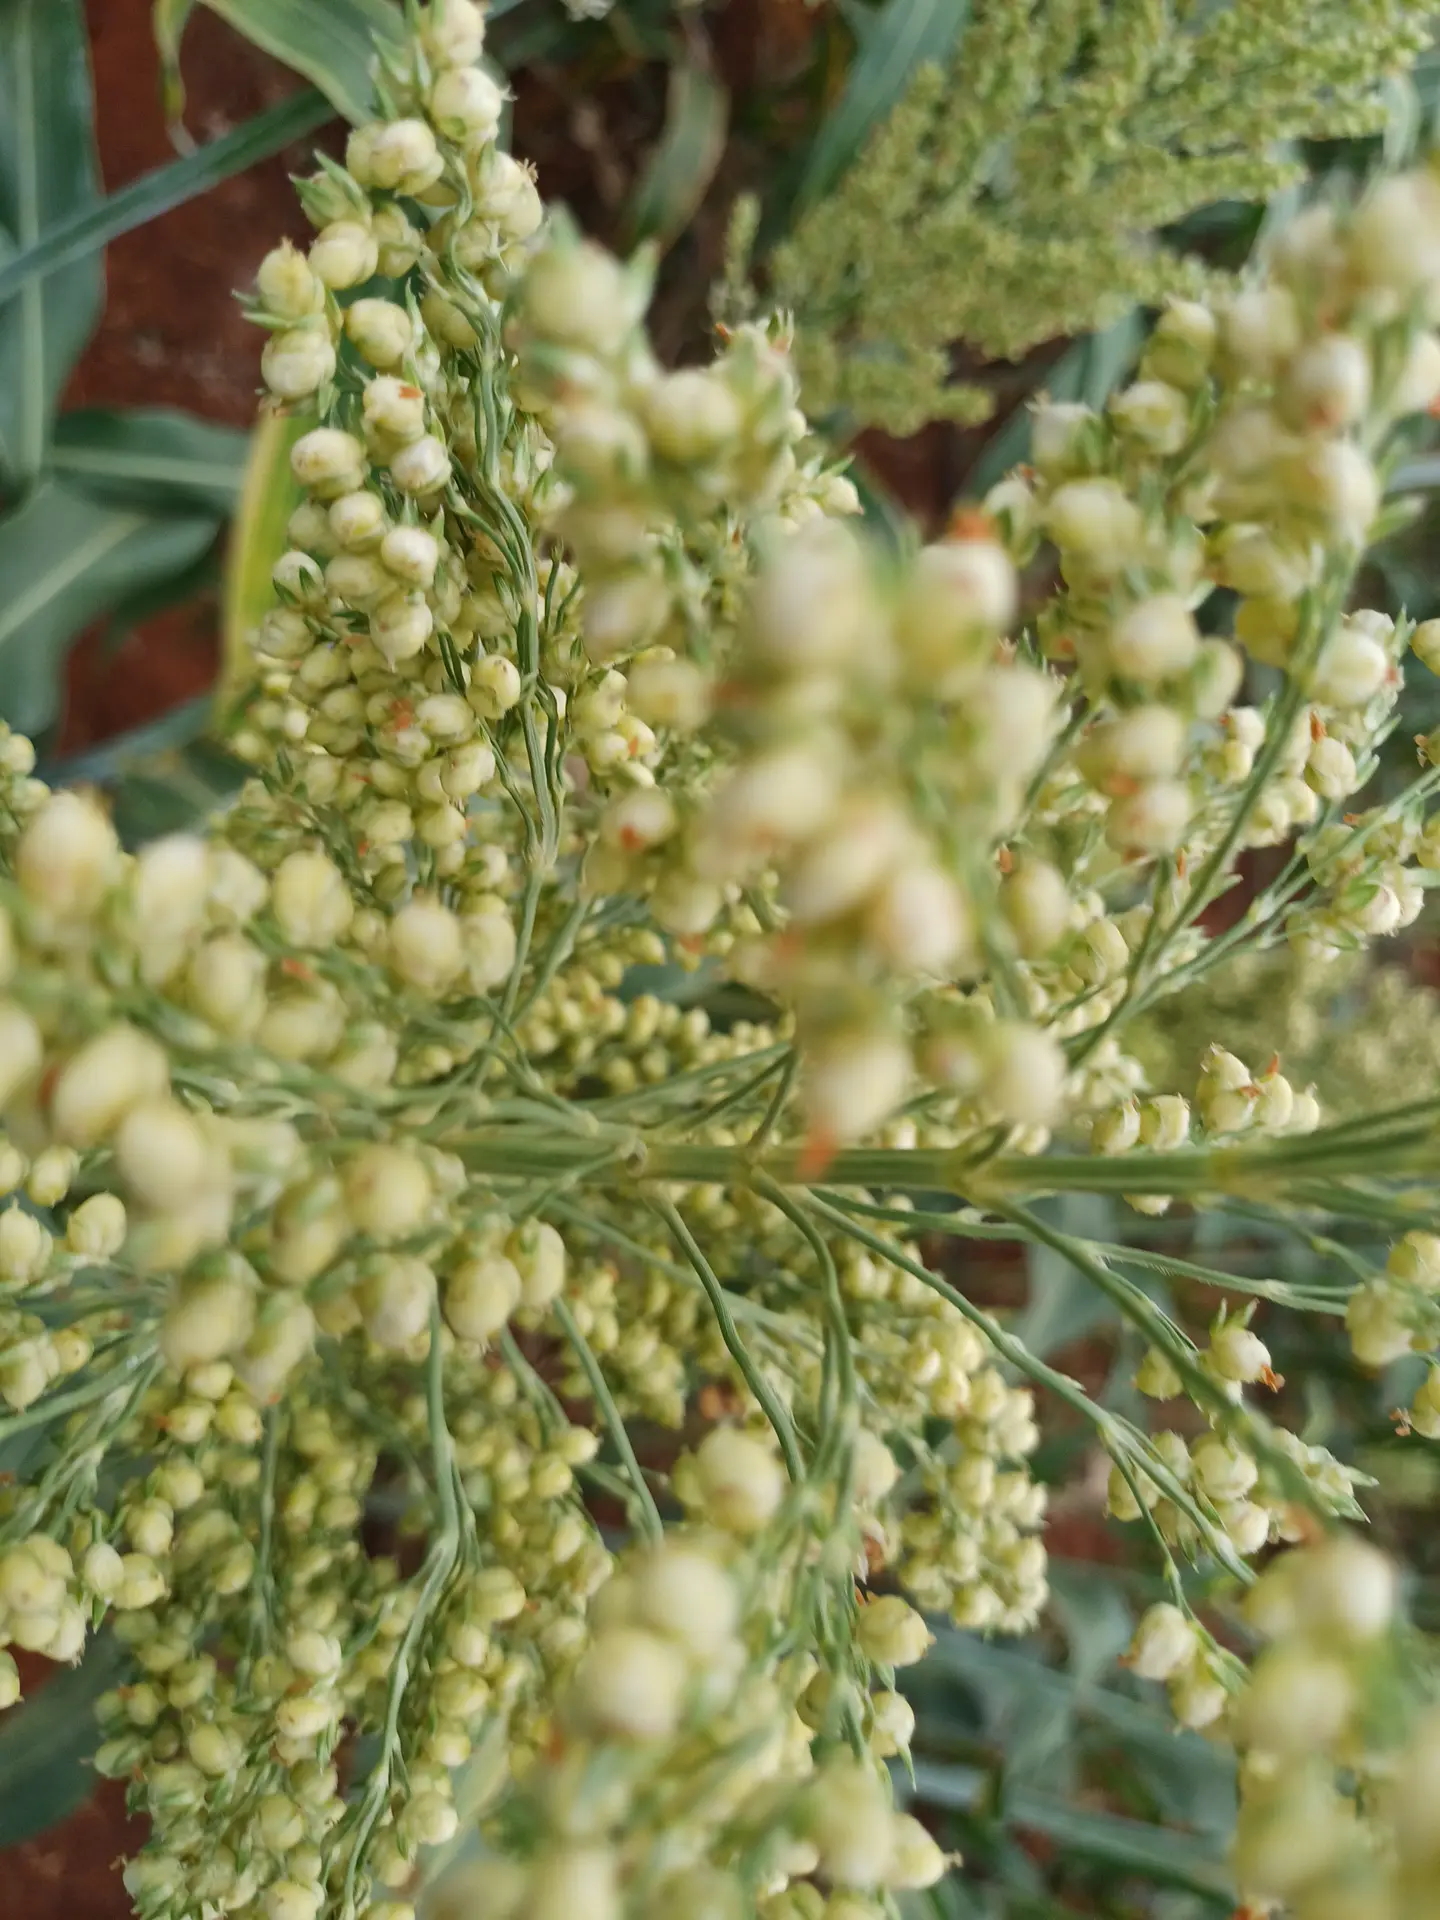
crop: sorghum
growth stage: filling grain
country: Kenya
